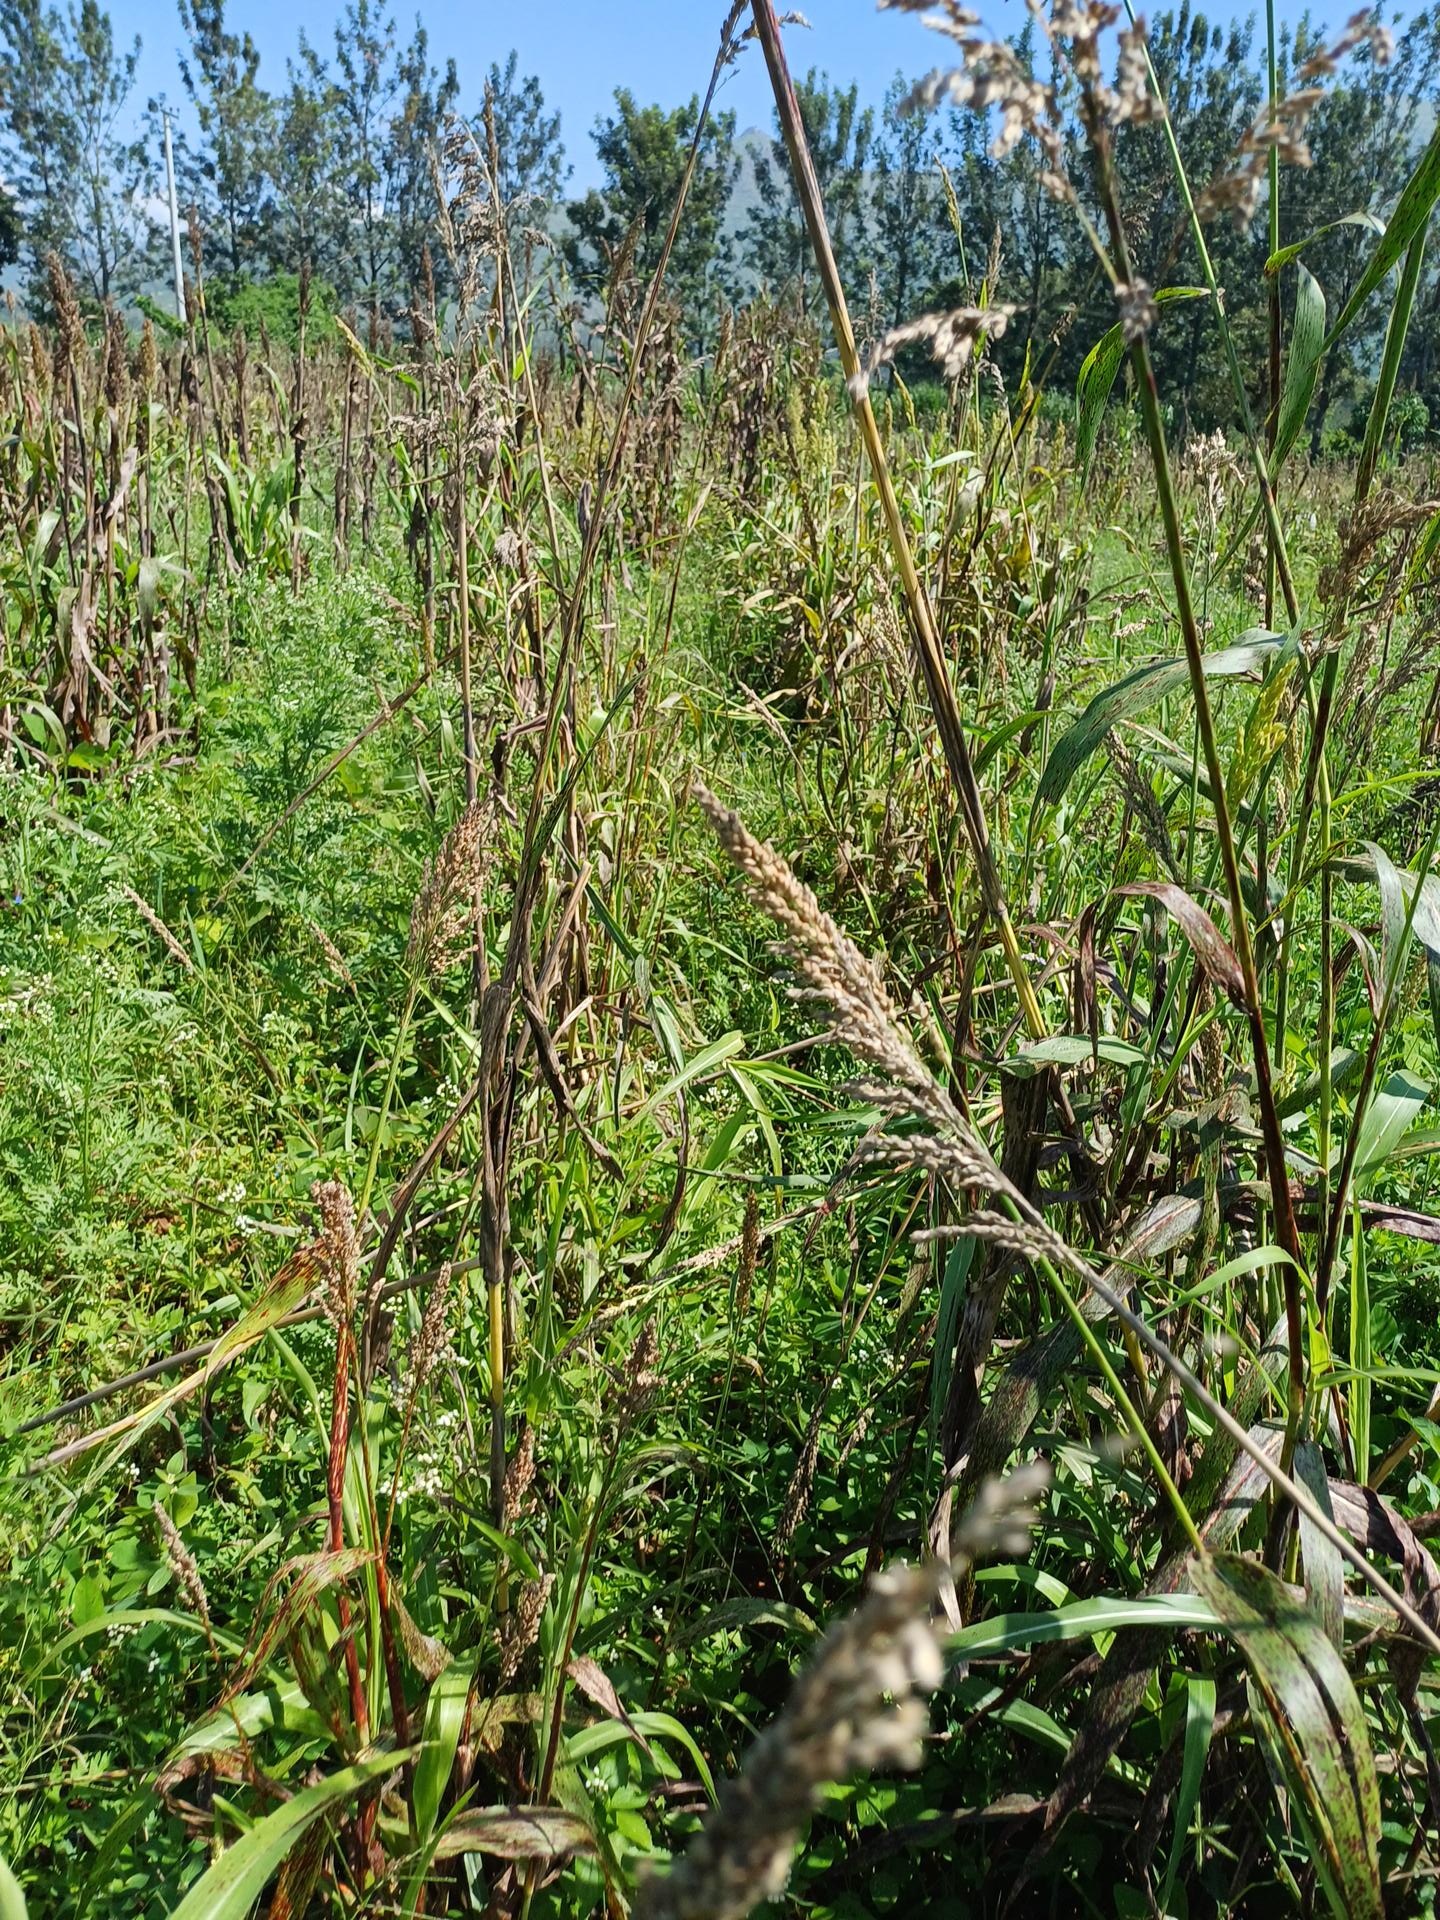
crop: sorghum
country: Kenya
